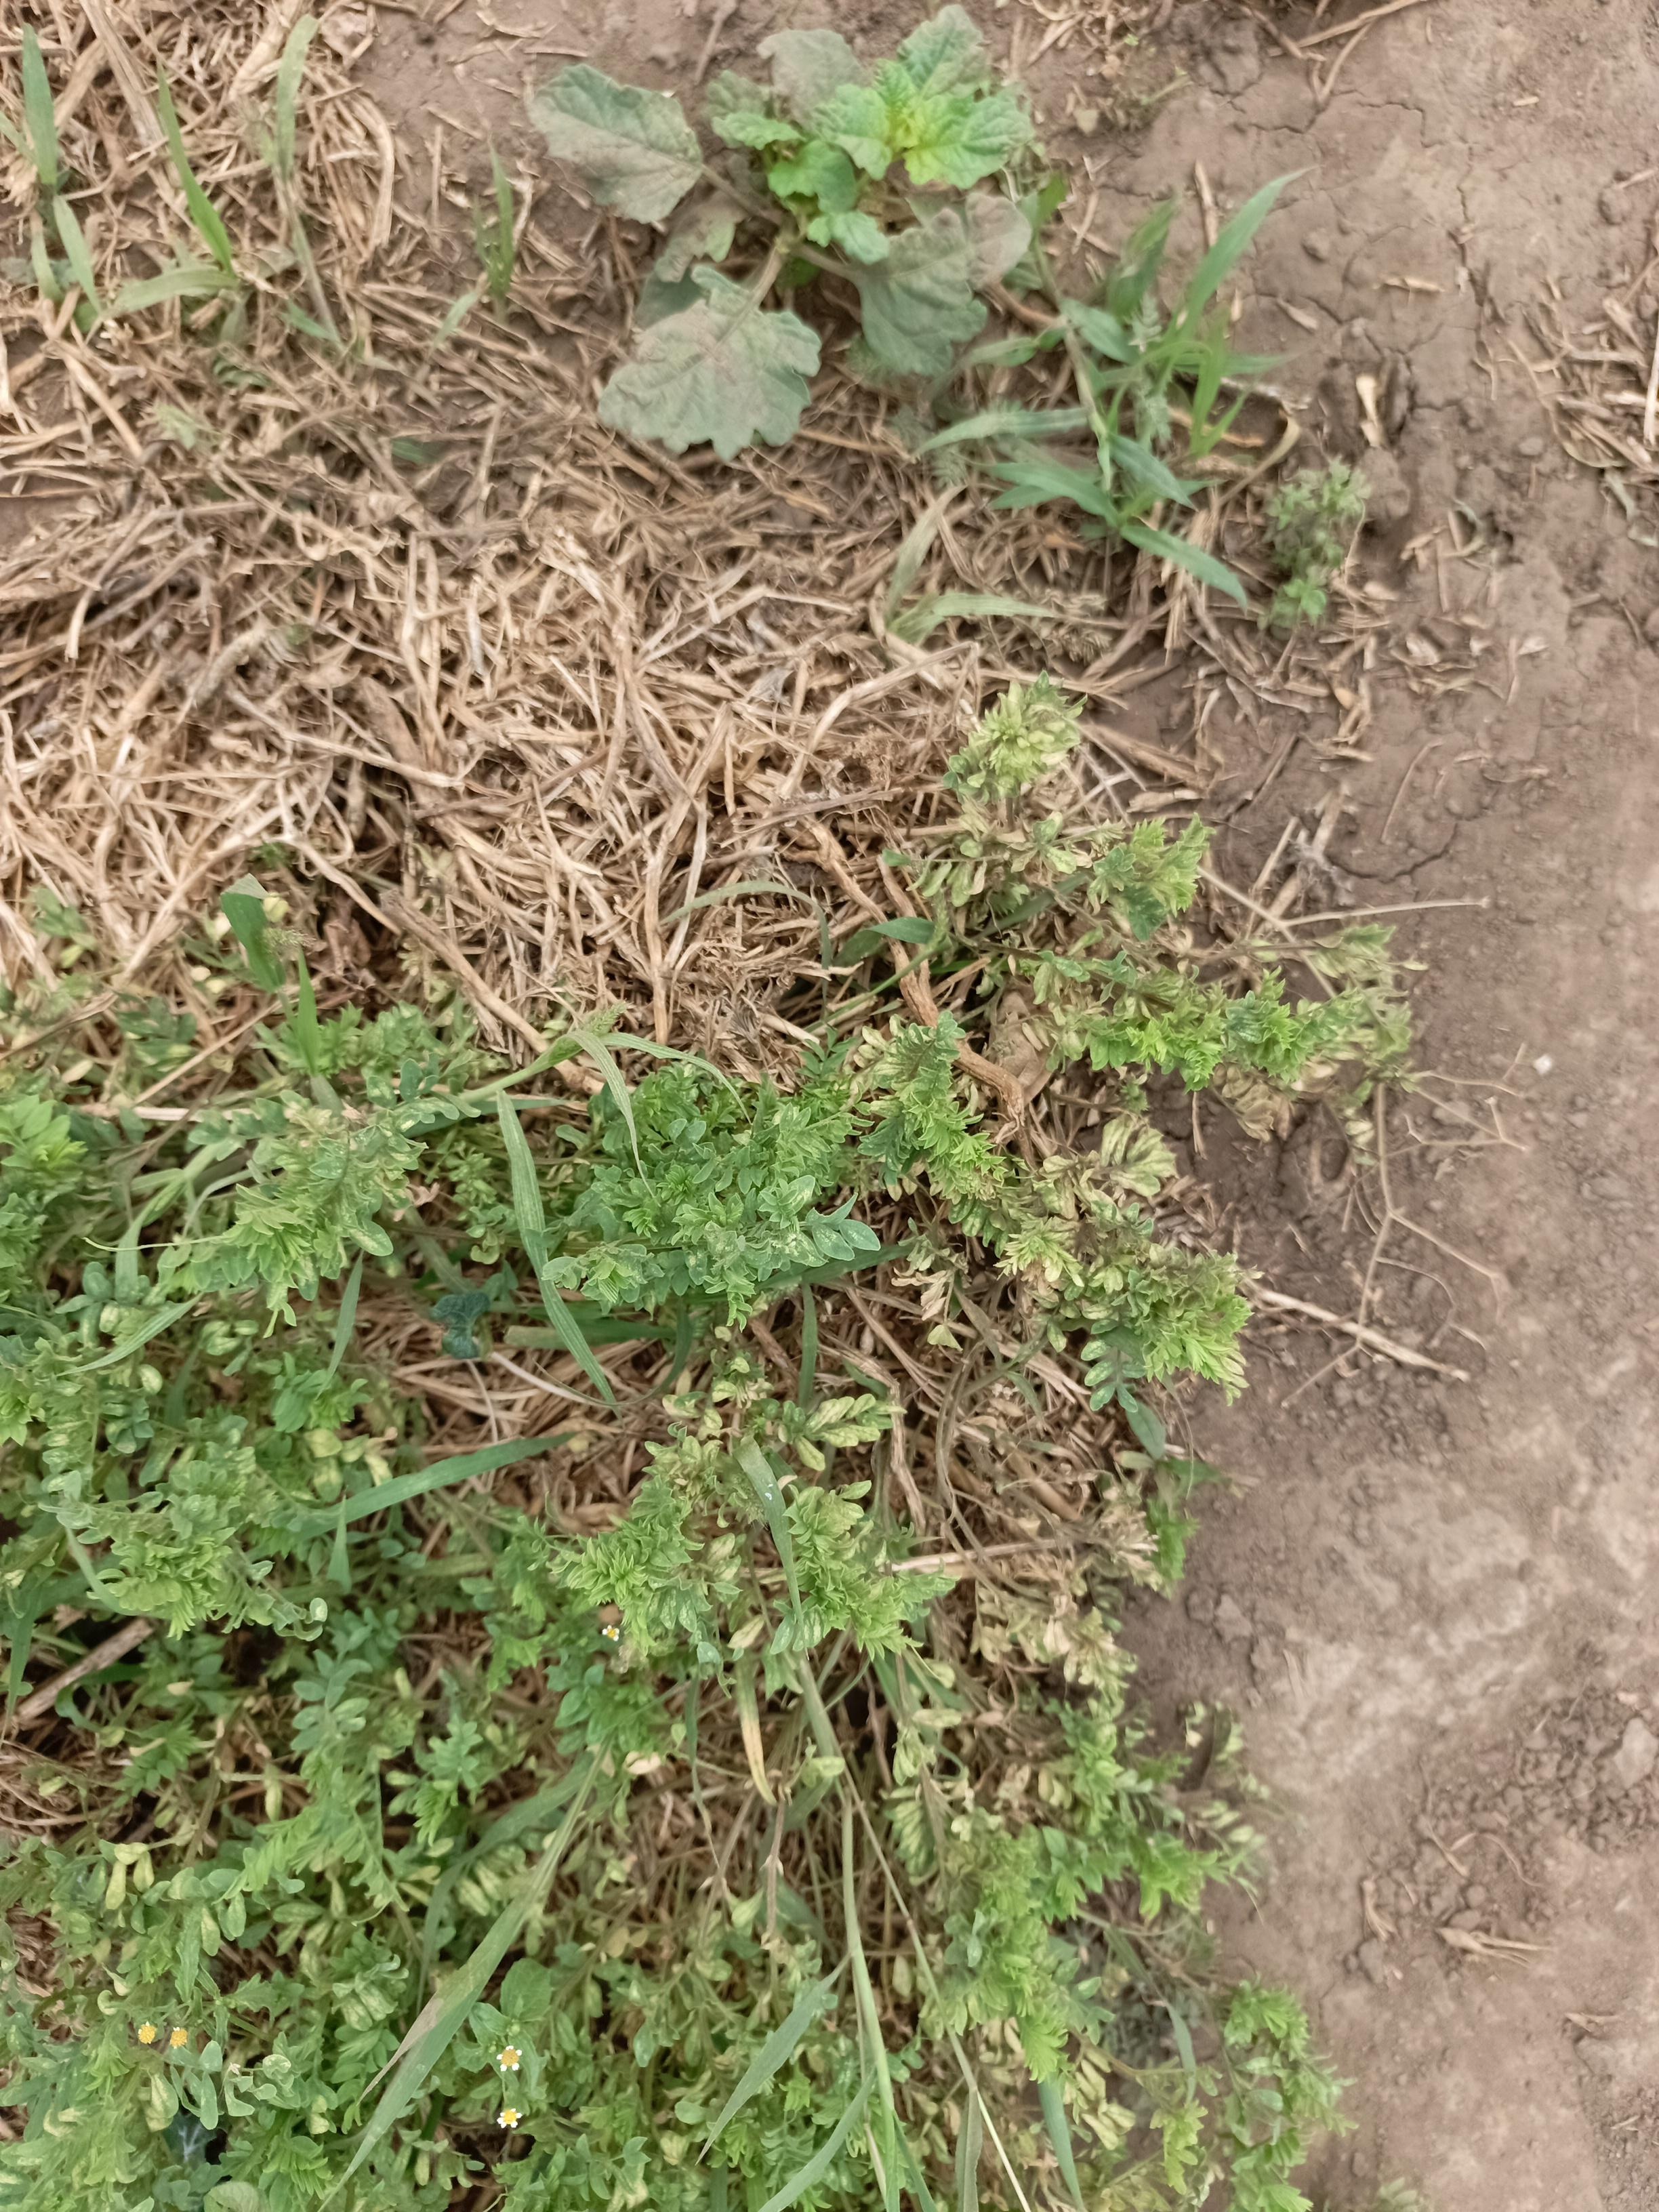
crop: lentil
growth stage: vegetative
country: Tanzania
